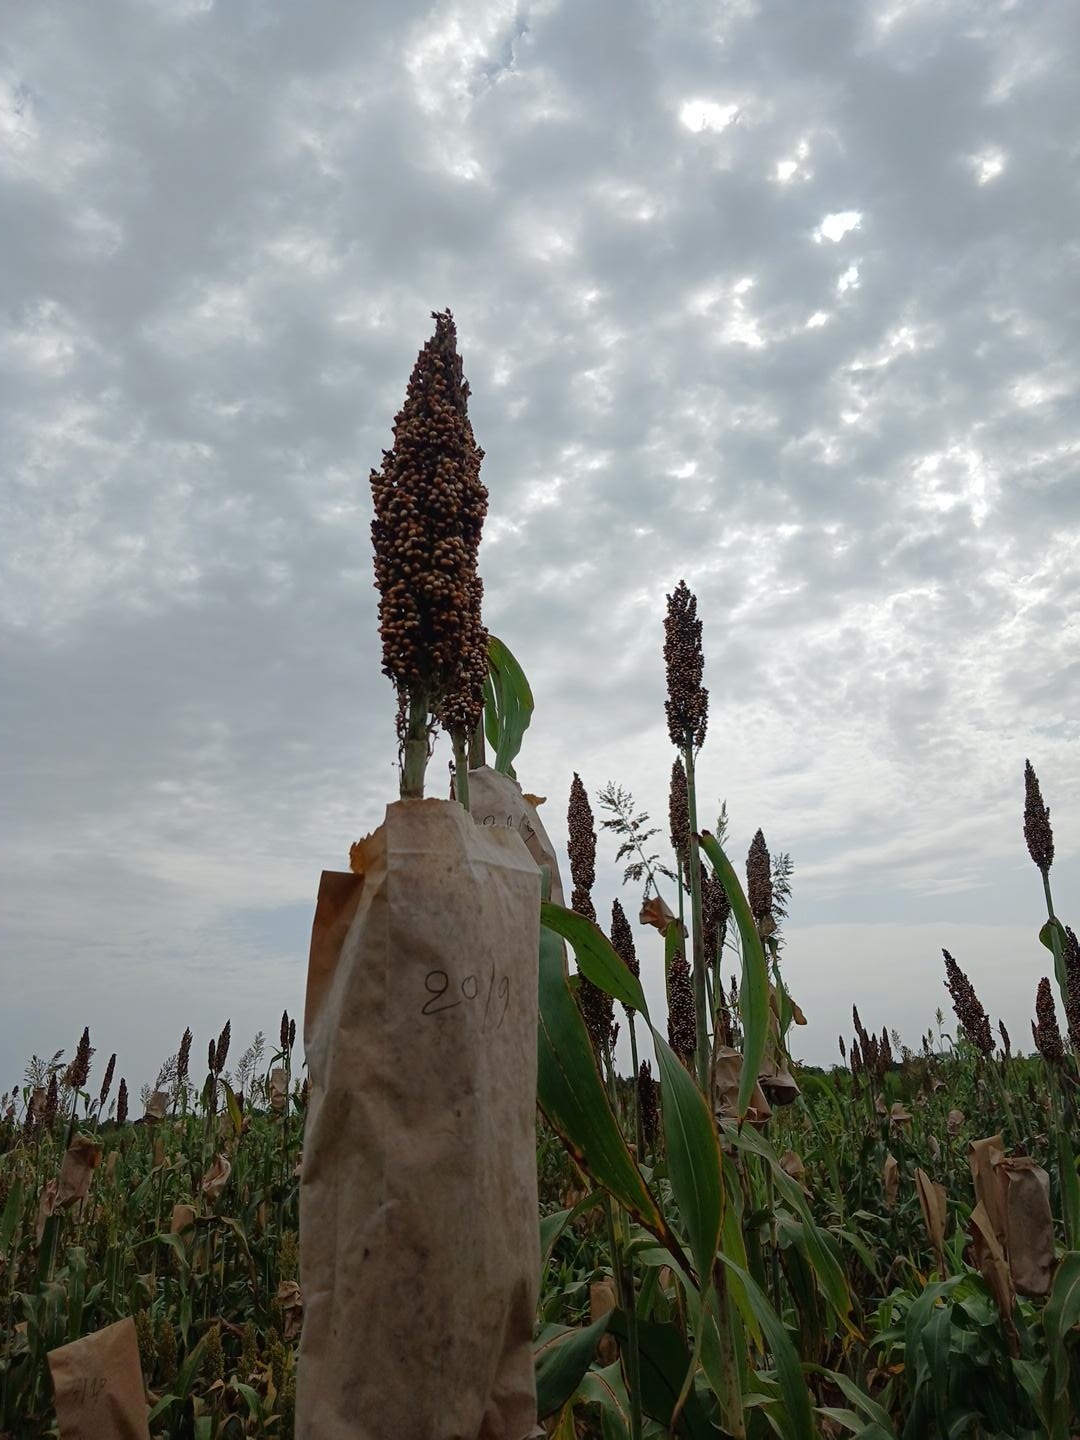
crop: sorghum
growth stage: filling grain
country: Senegal
